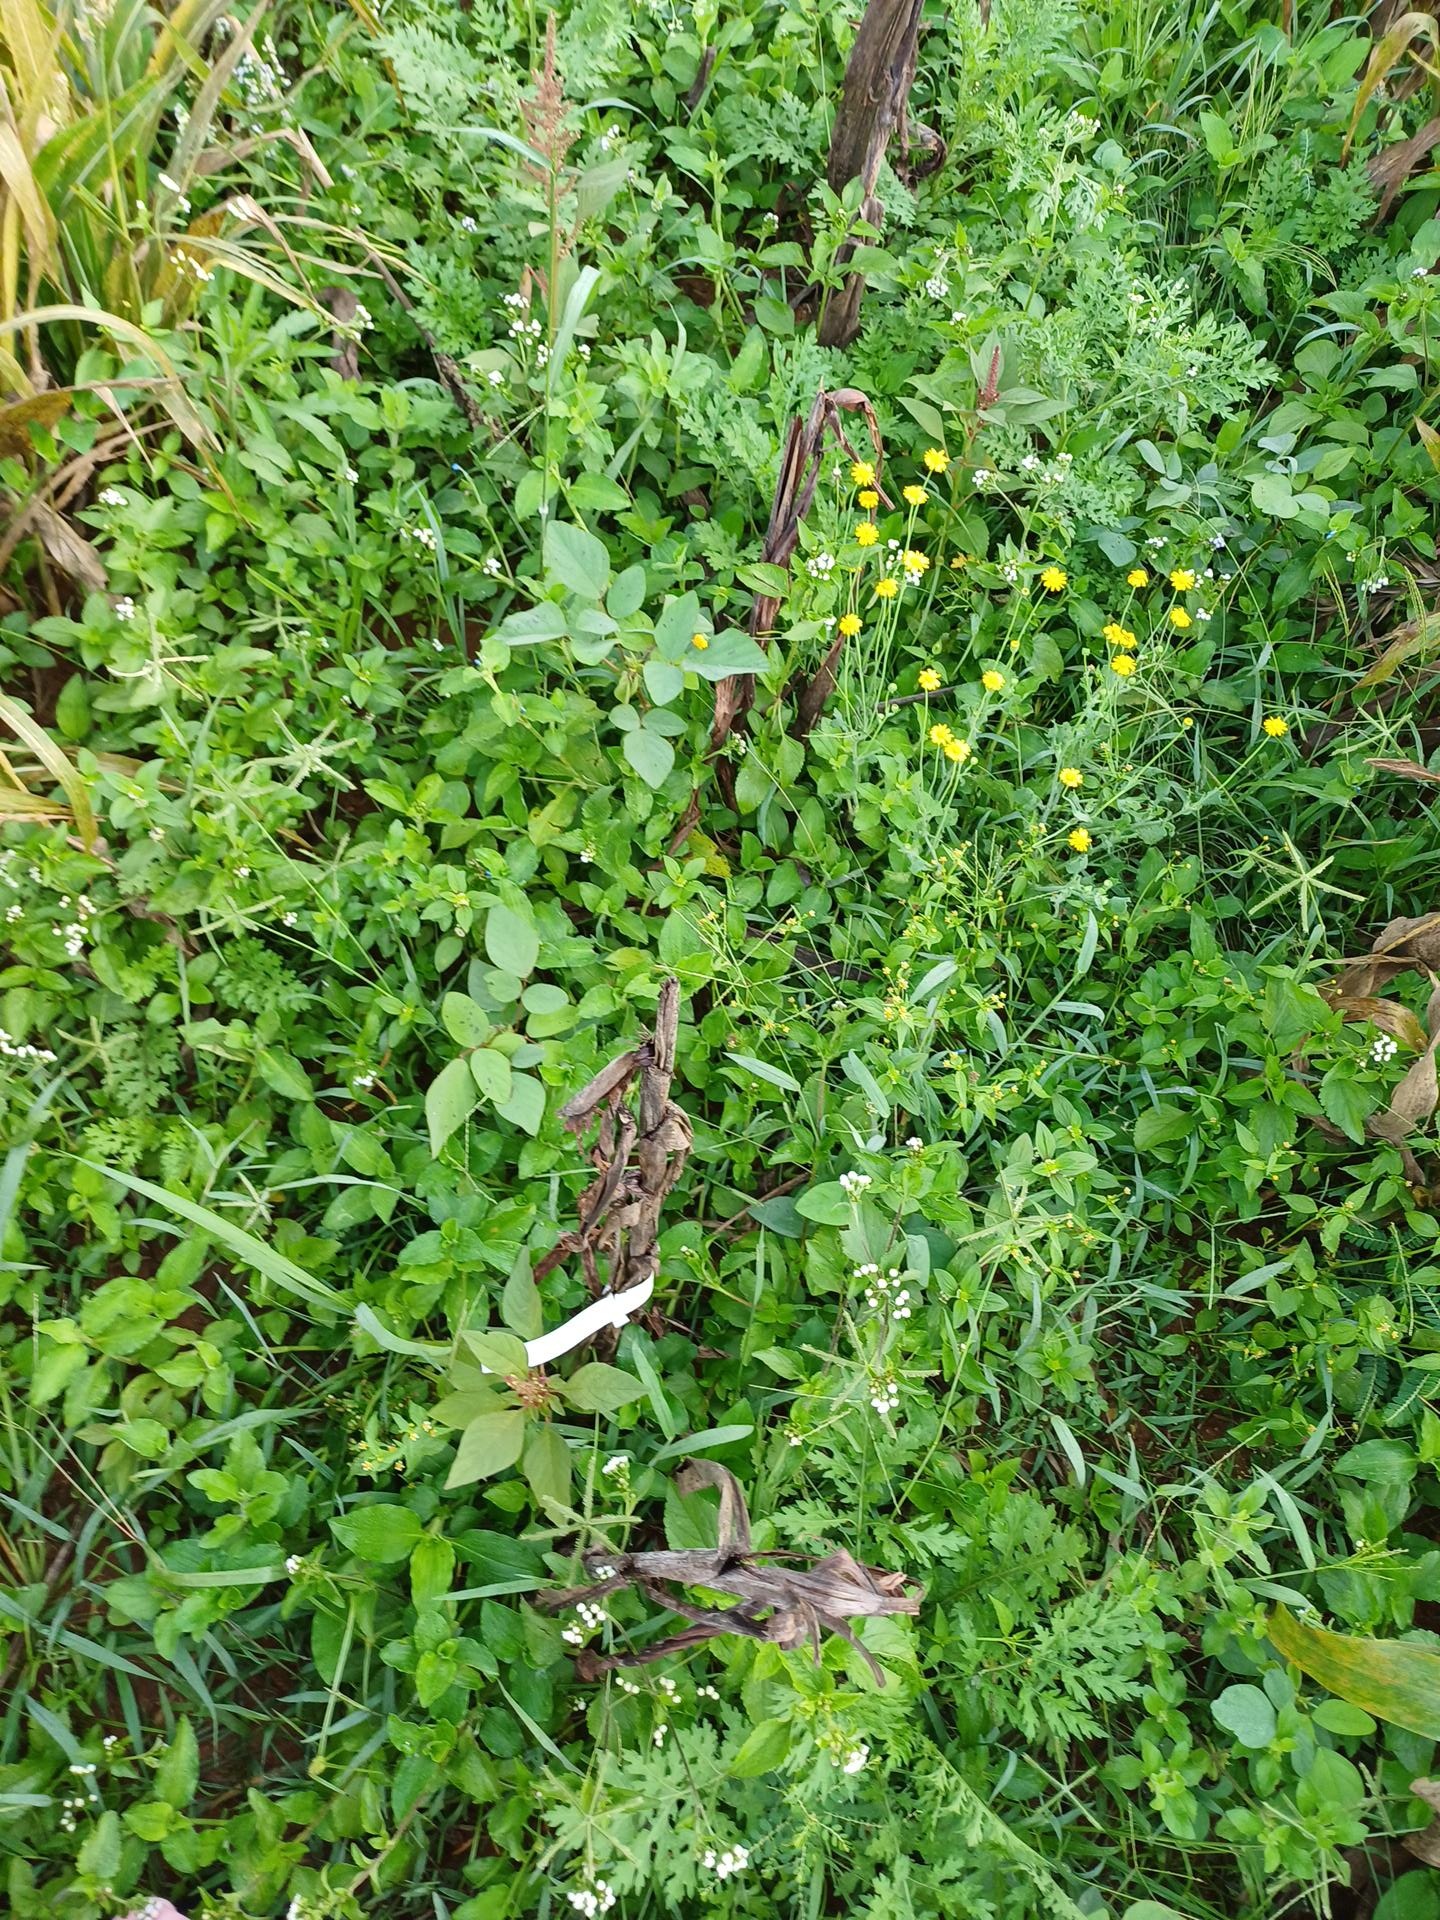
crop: sorghum
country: Kenya
